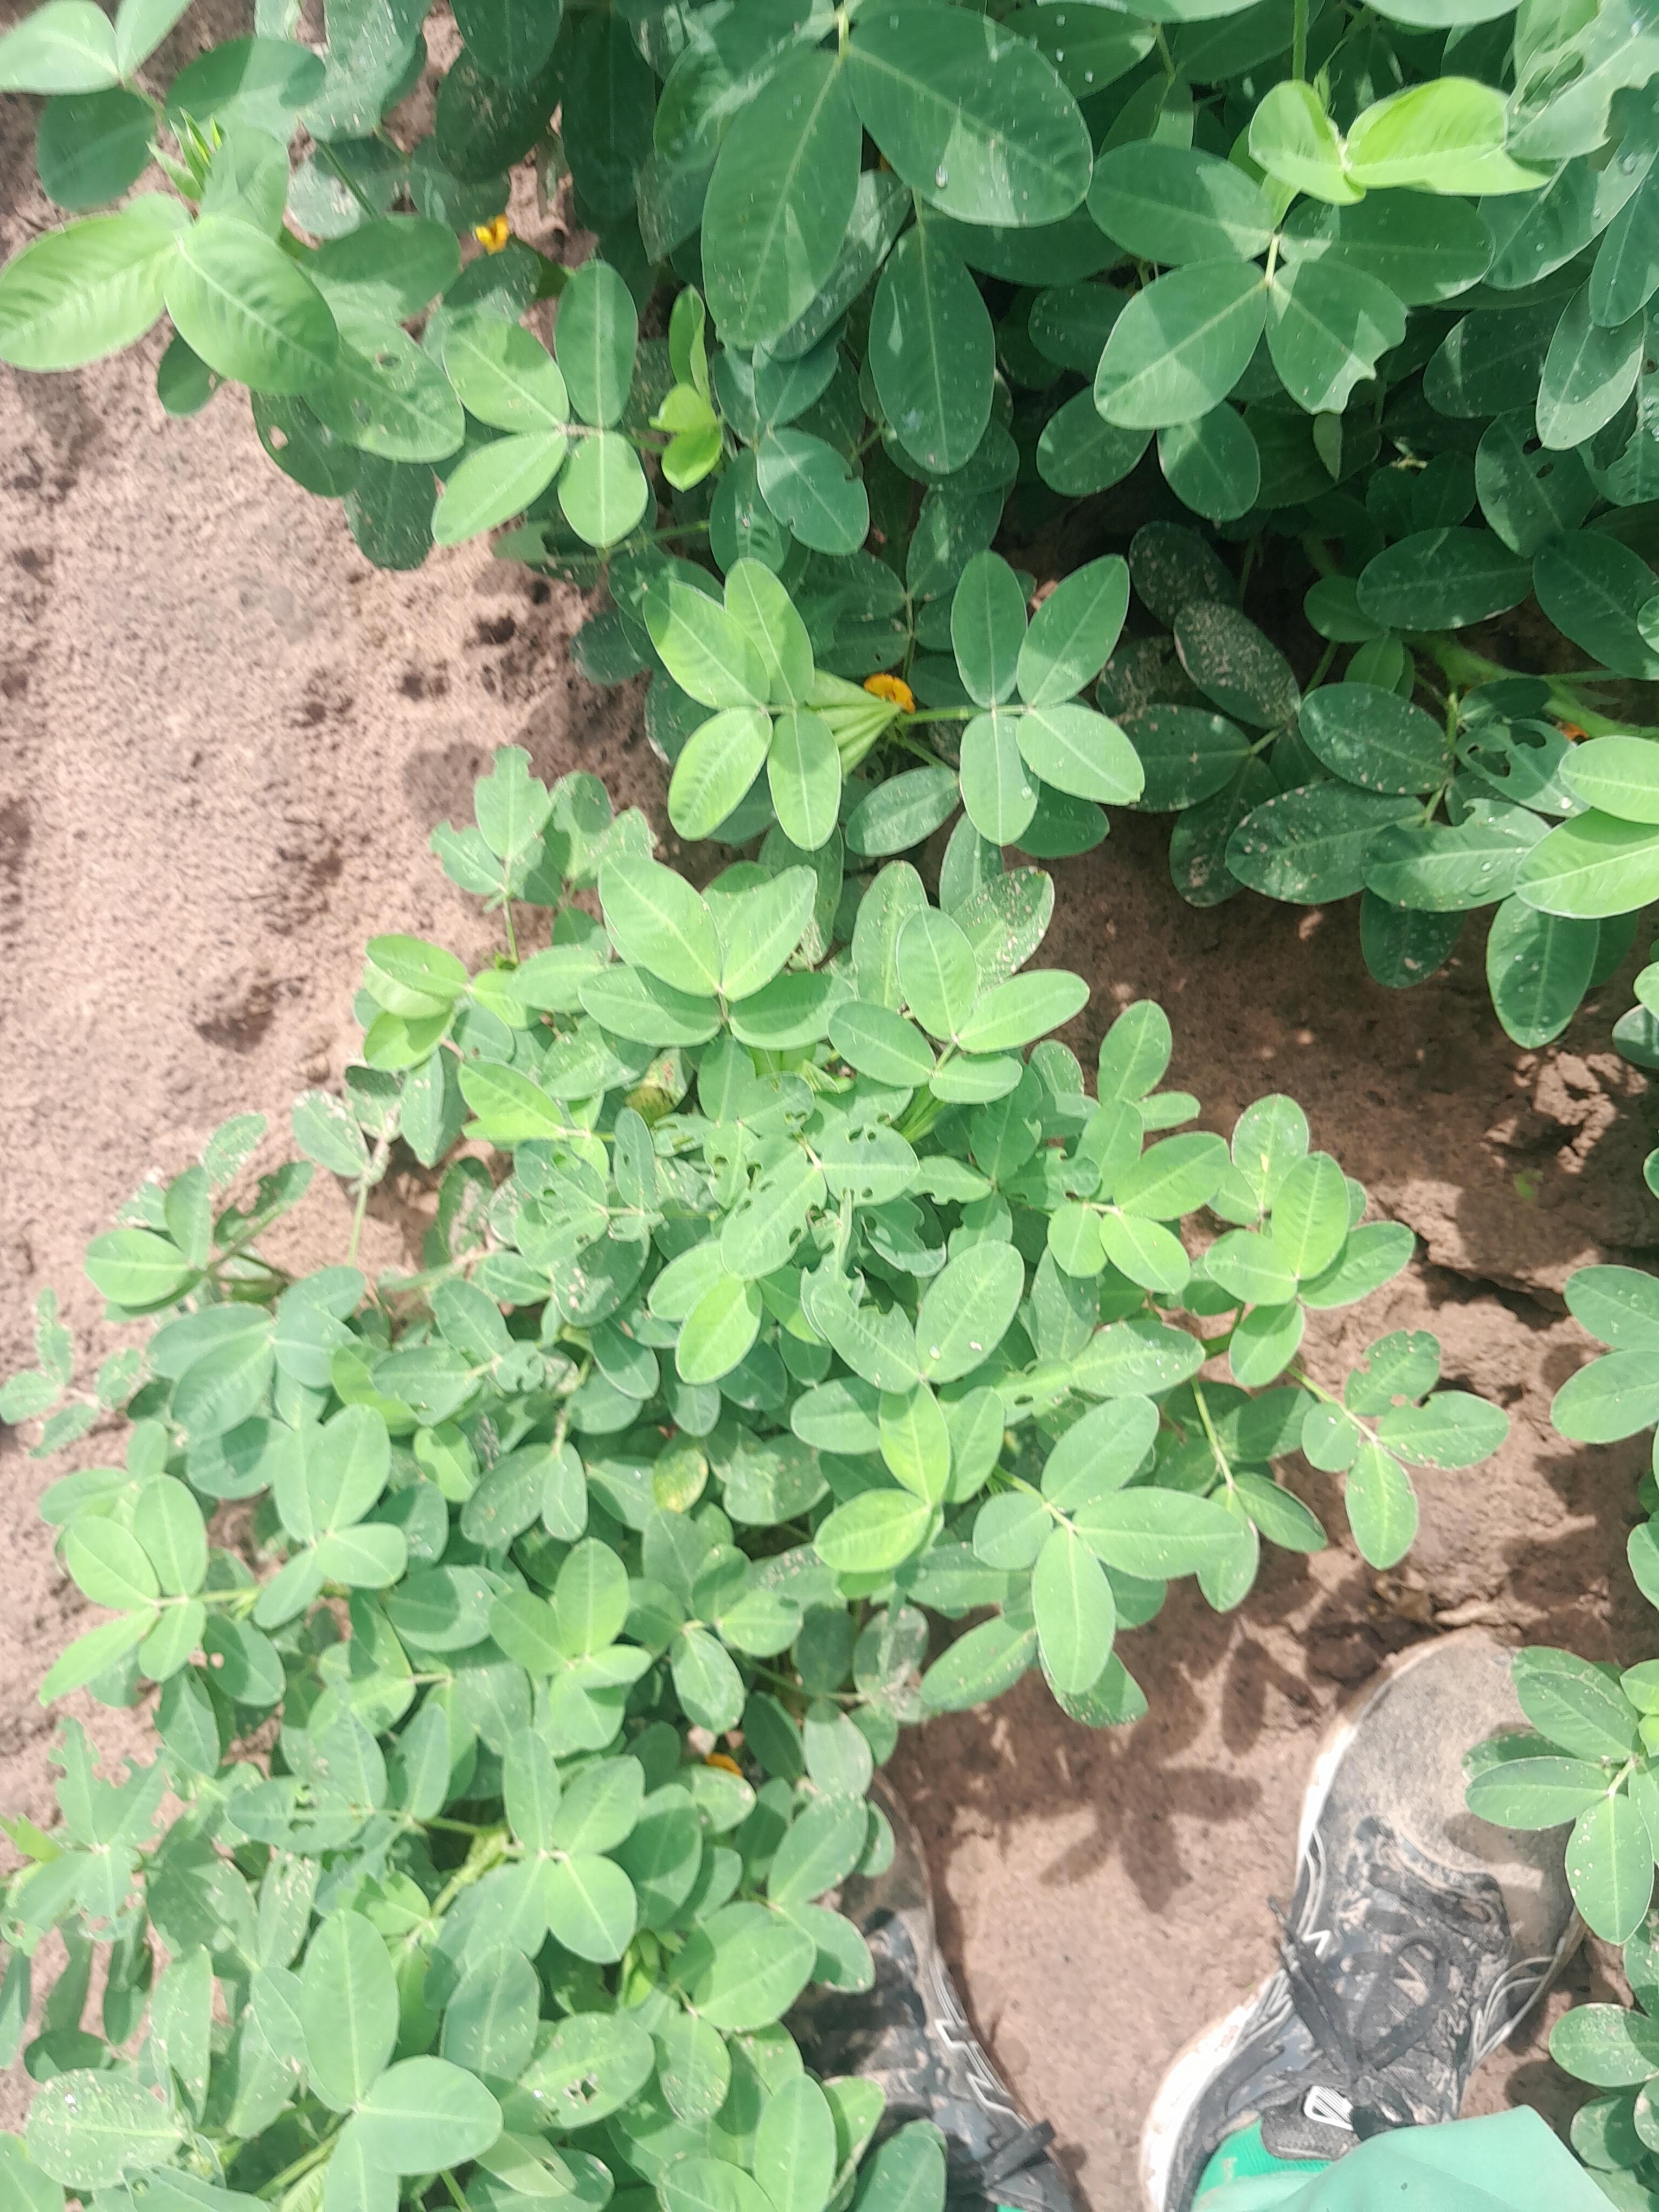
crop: groundnut
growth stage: flowering
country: Senegal
